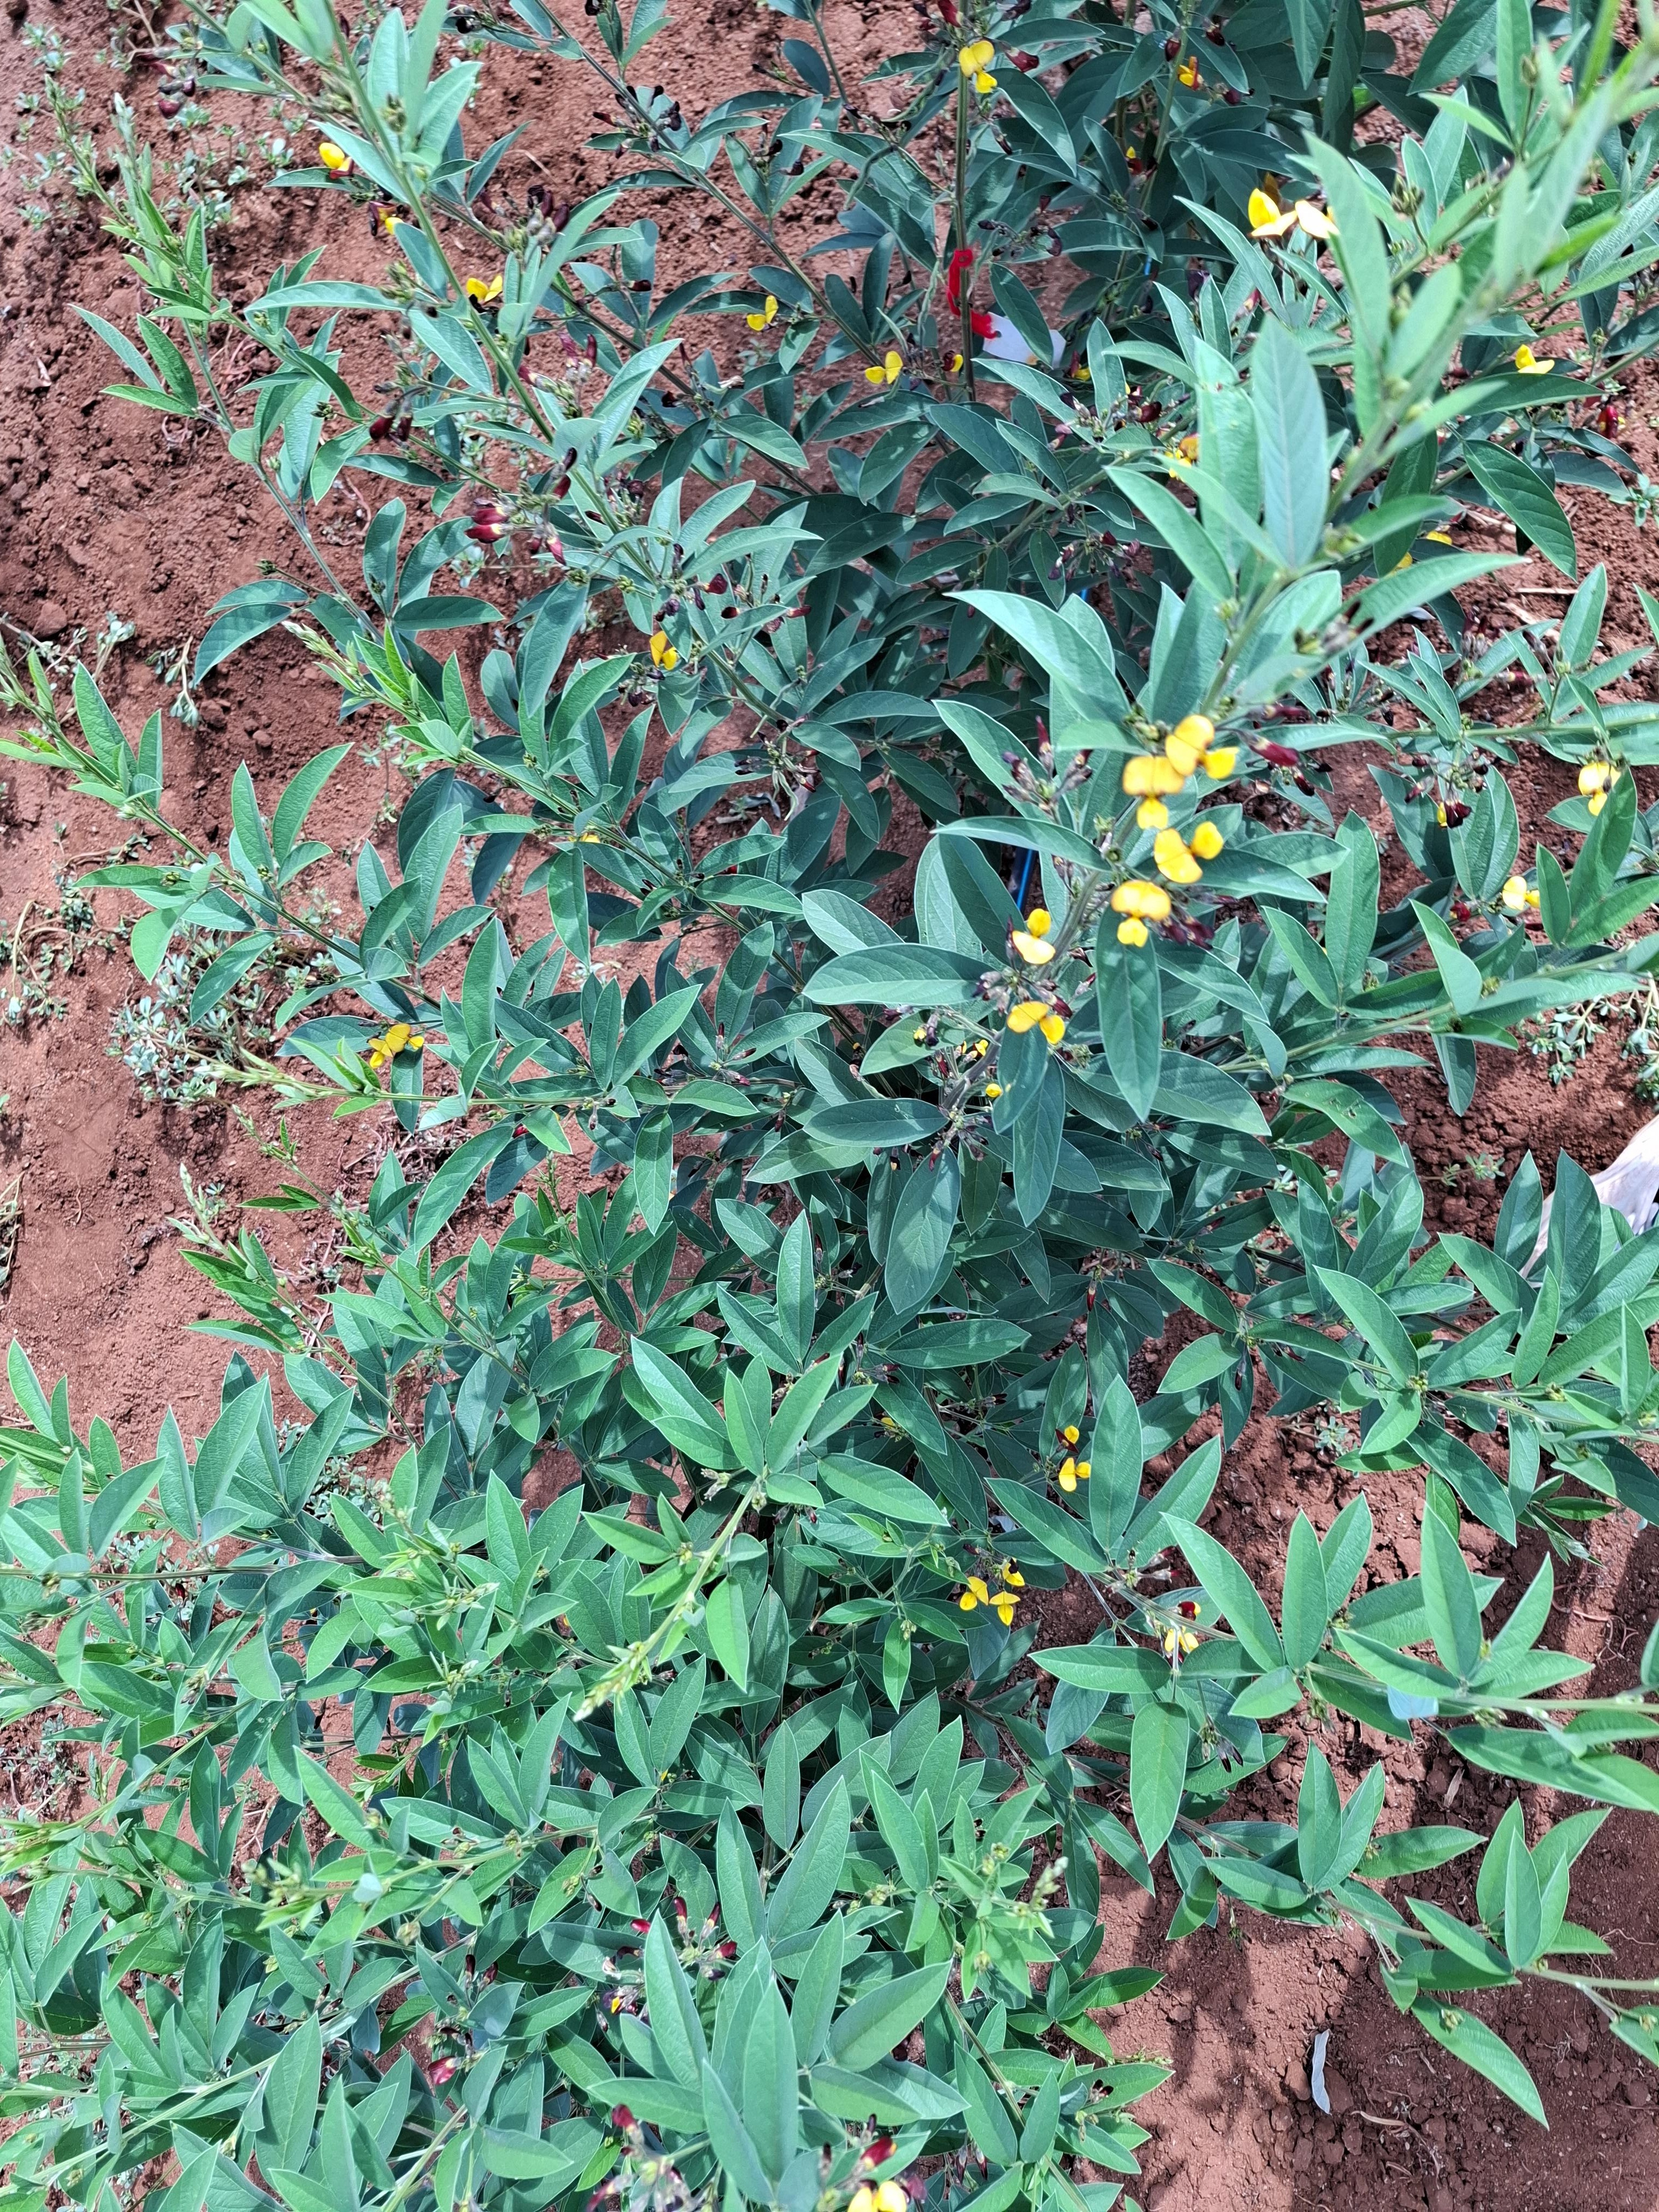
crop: pigeonpea
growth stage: vegetative
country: Kenya
